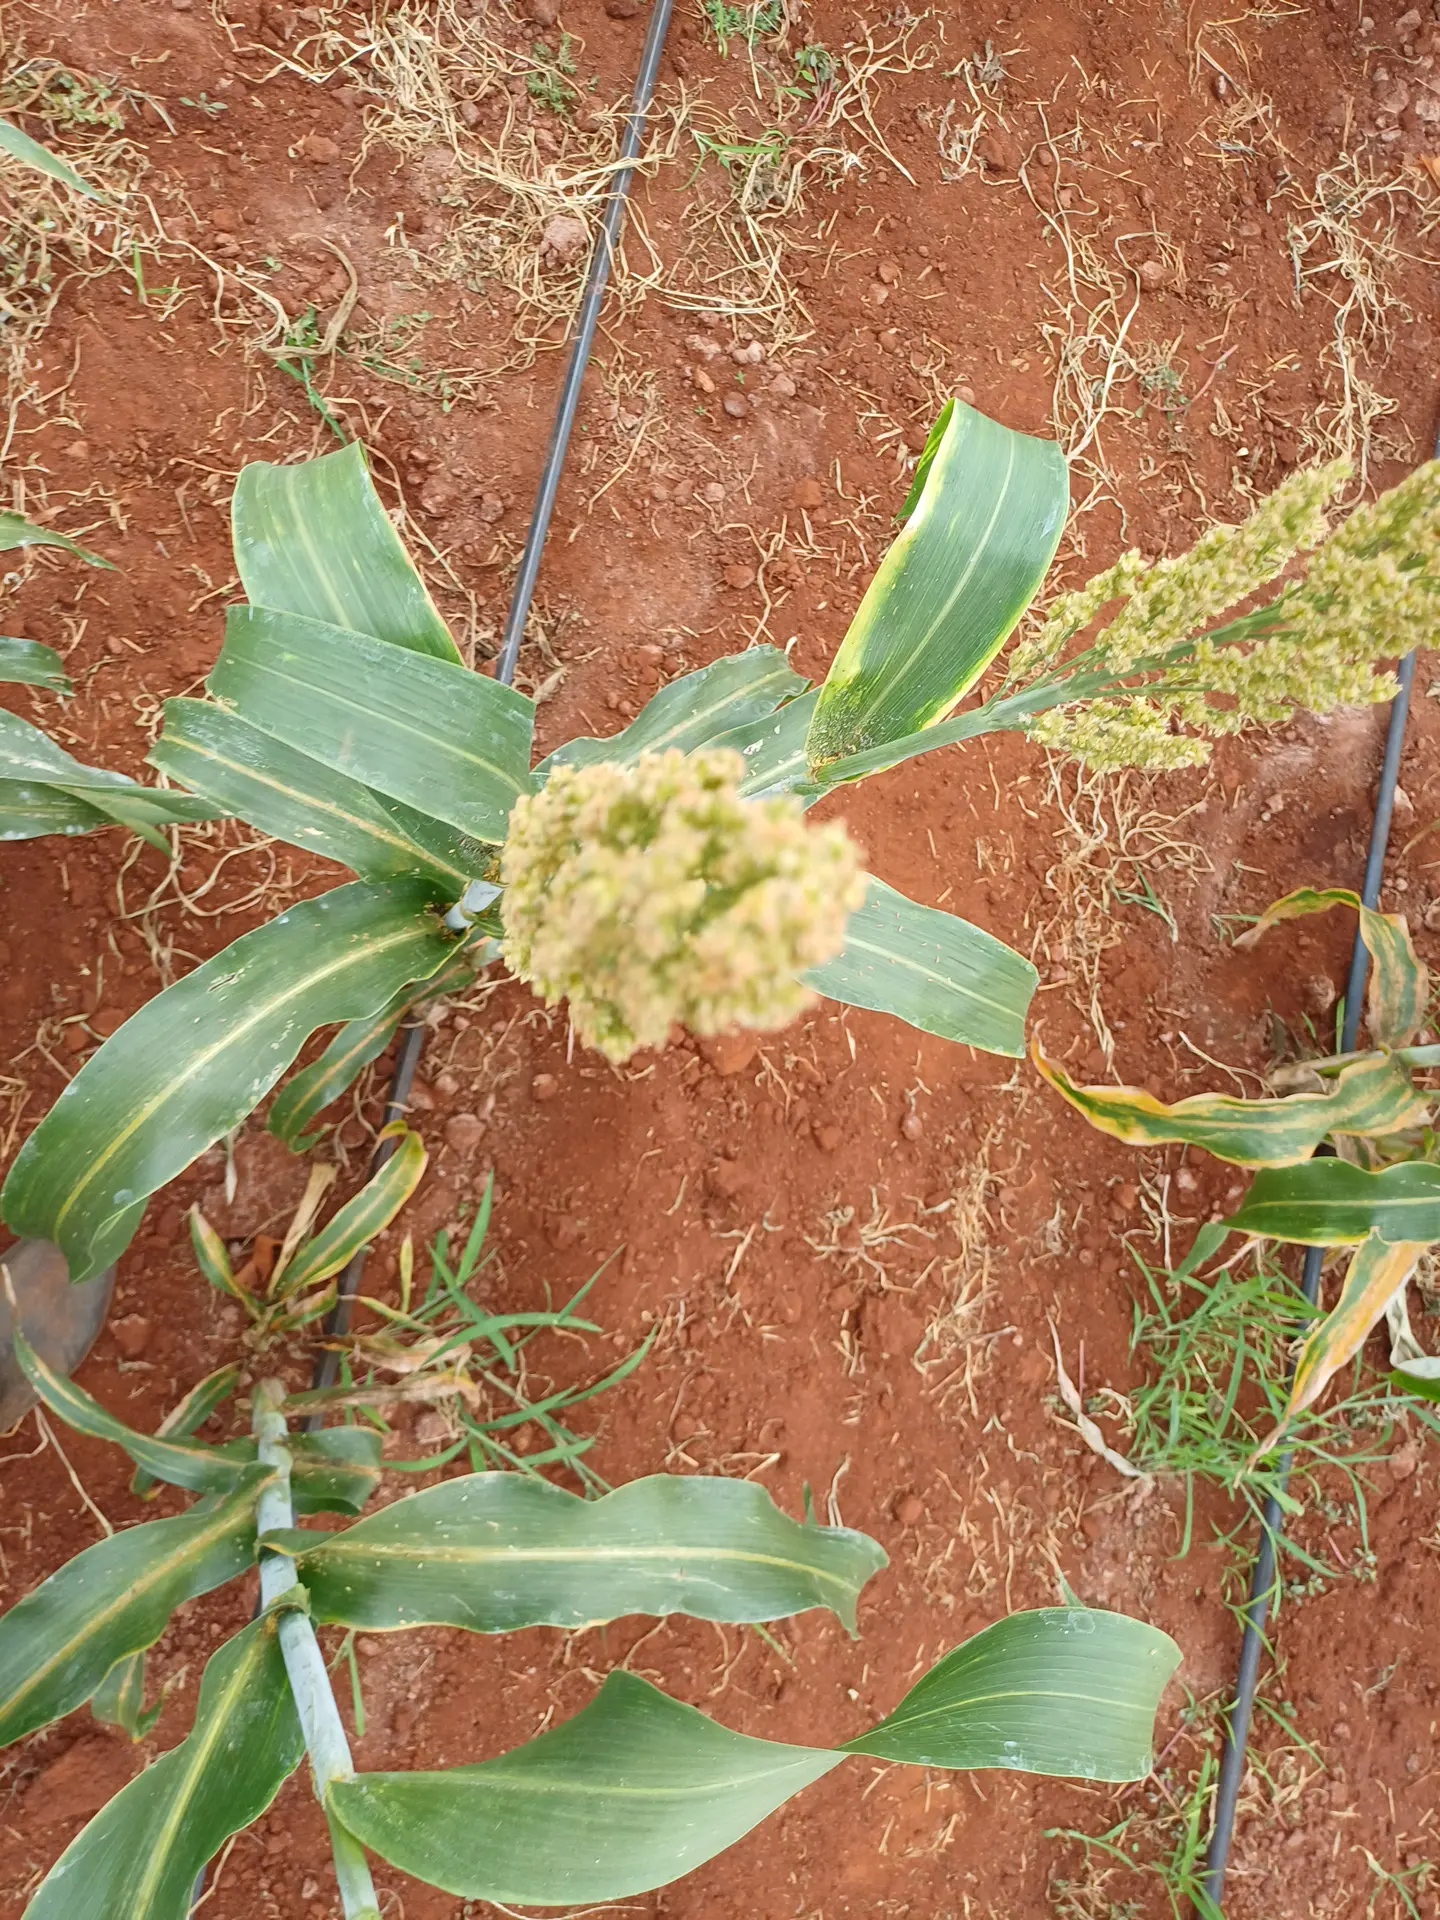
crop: sorghum
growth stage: flowering
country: Kenya
